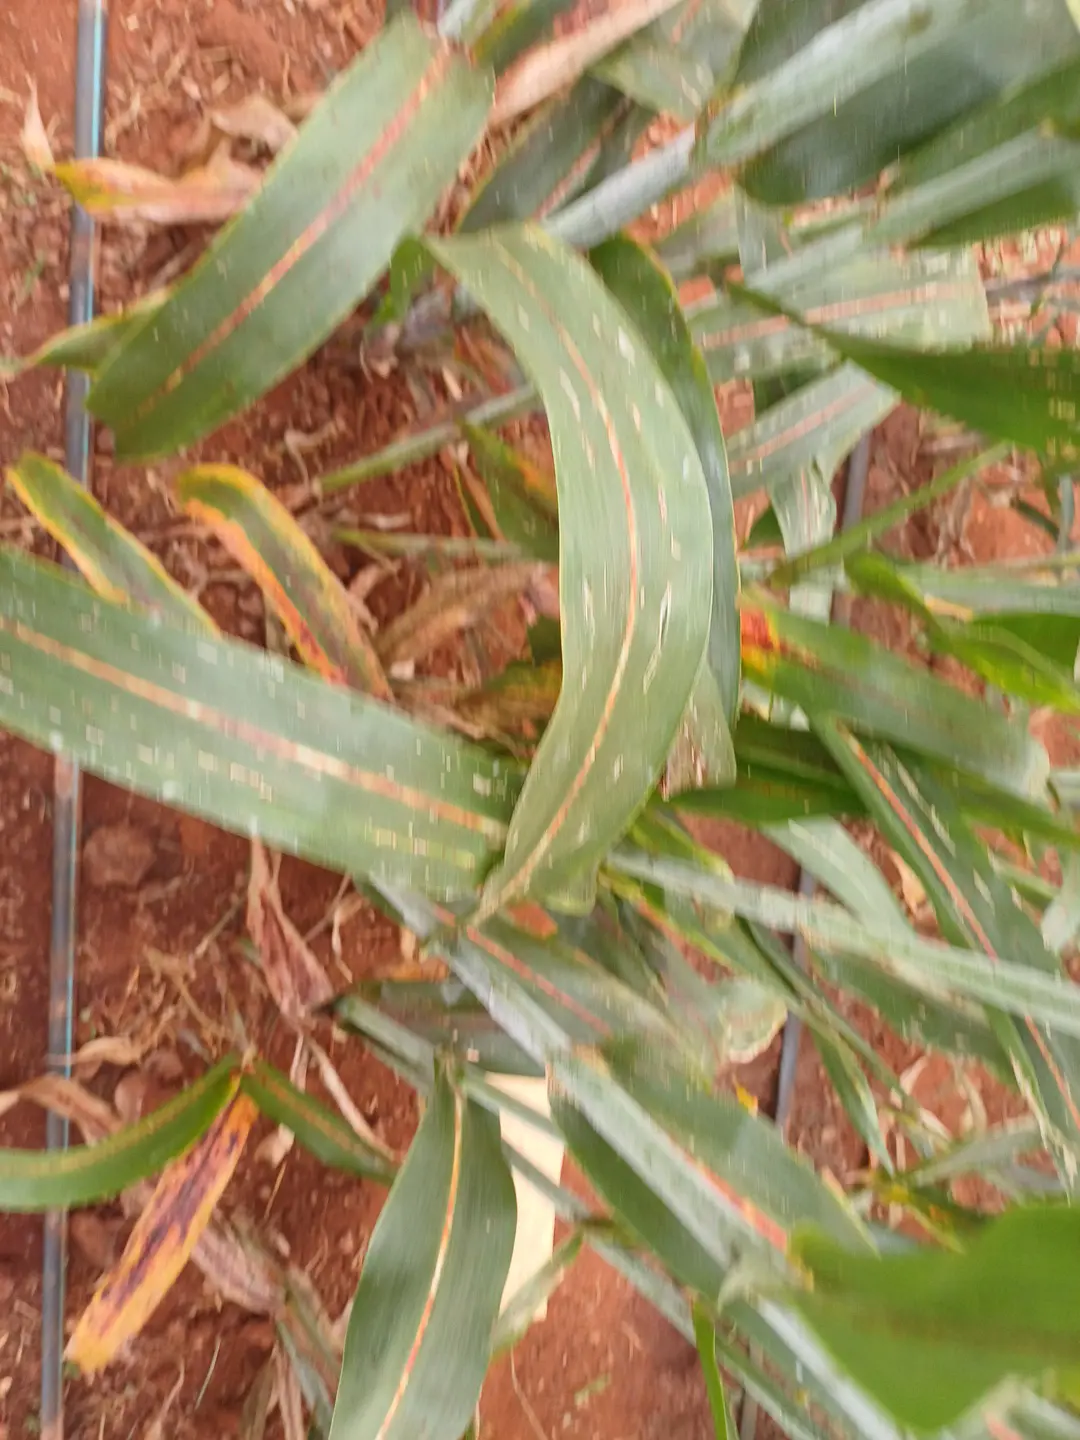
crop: sorghum
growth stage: filling grain
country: Kenya
